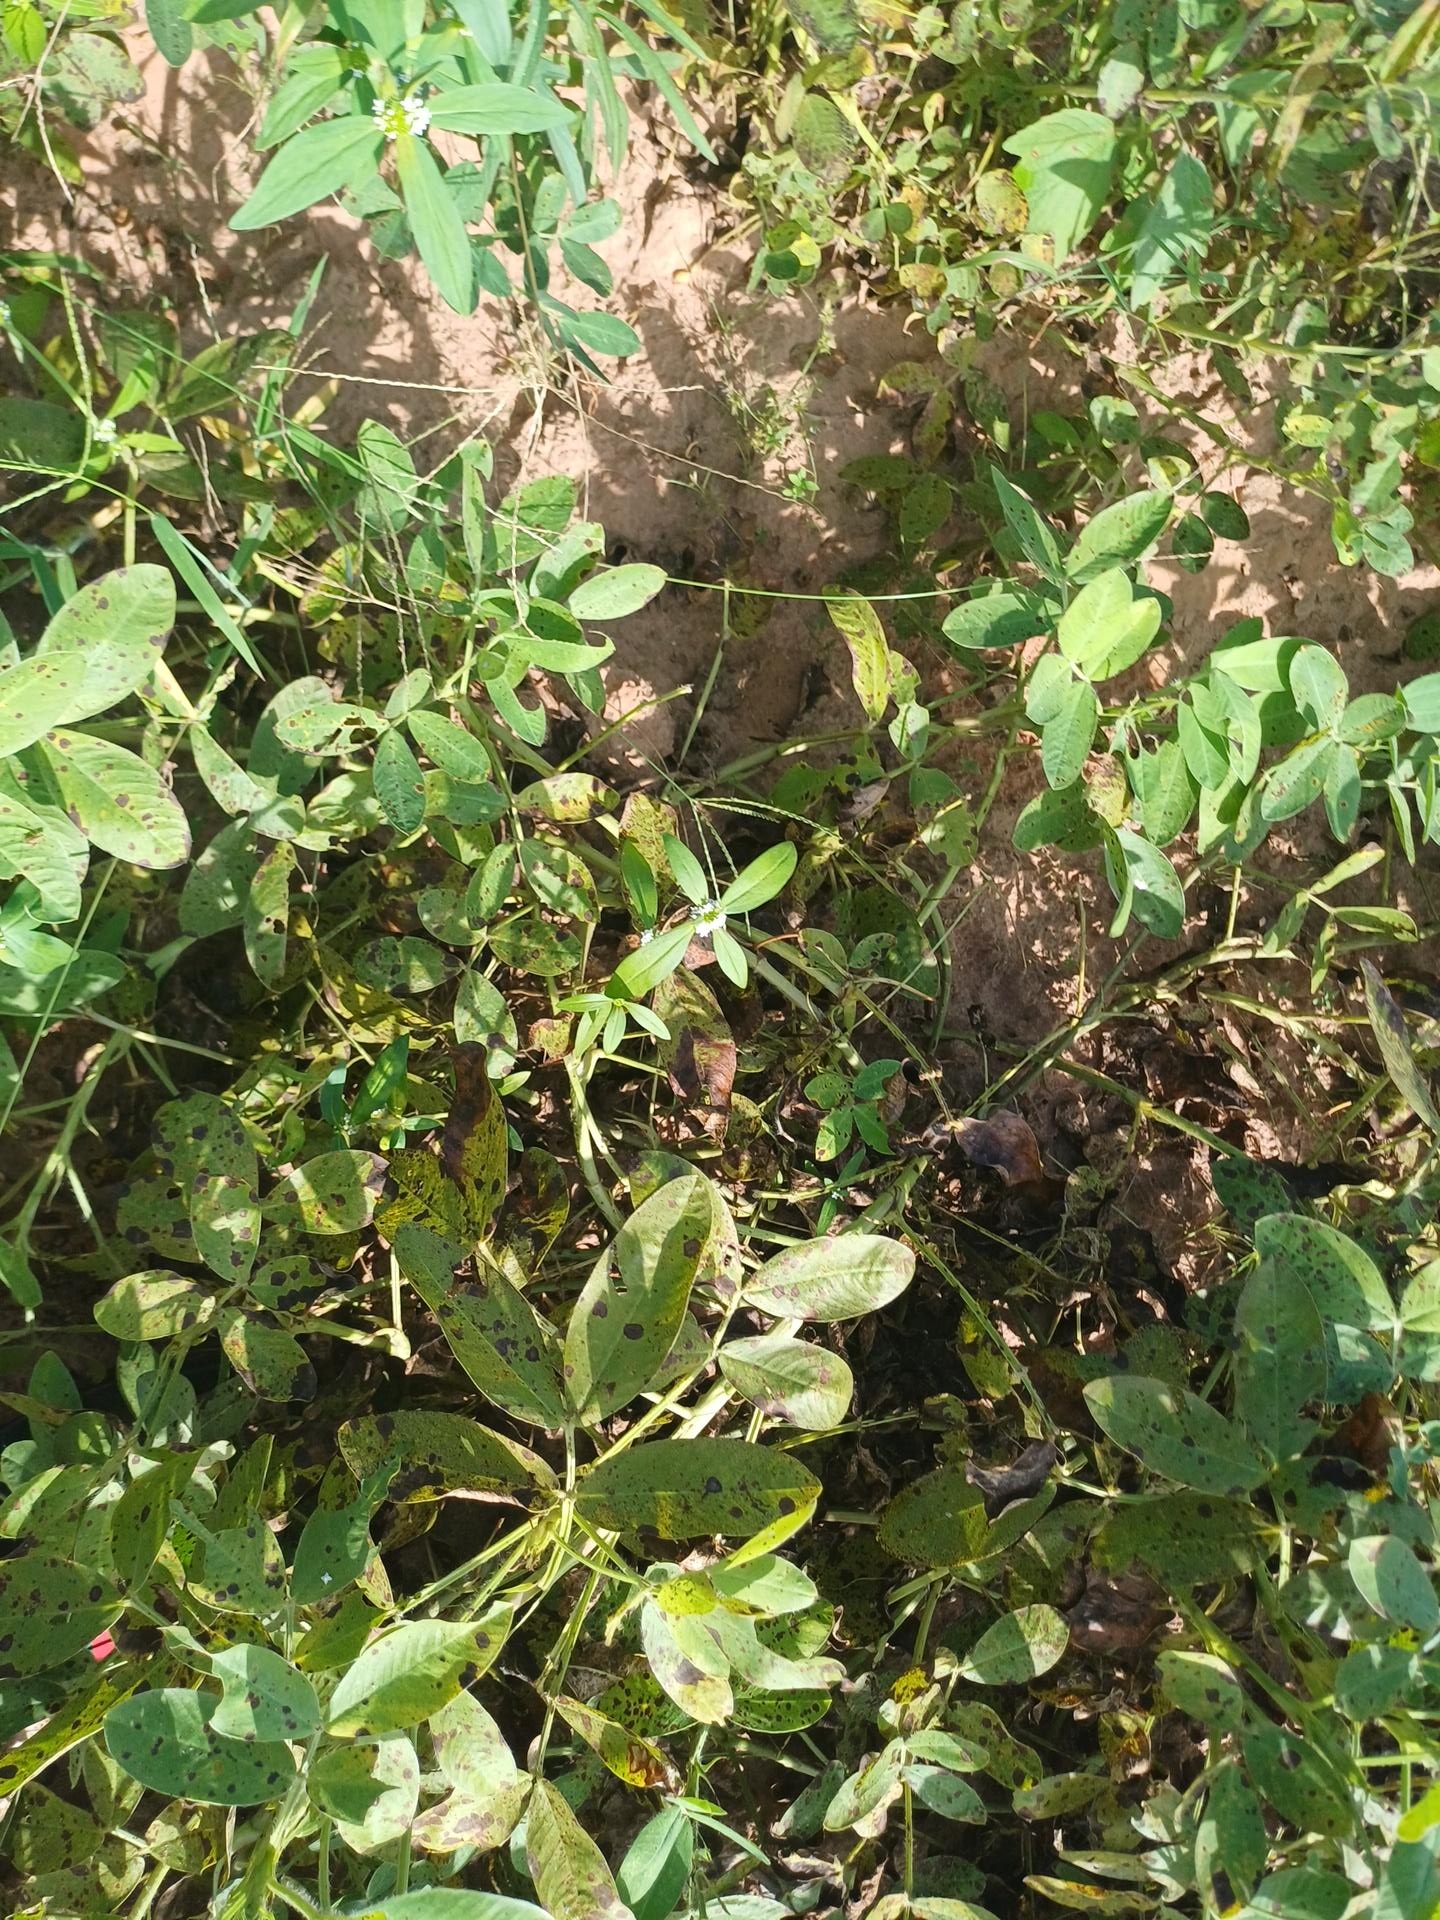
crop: groundnut
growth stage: flowering
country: Senegal
